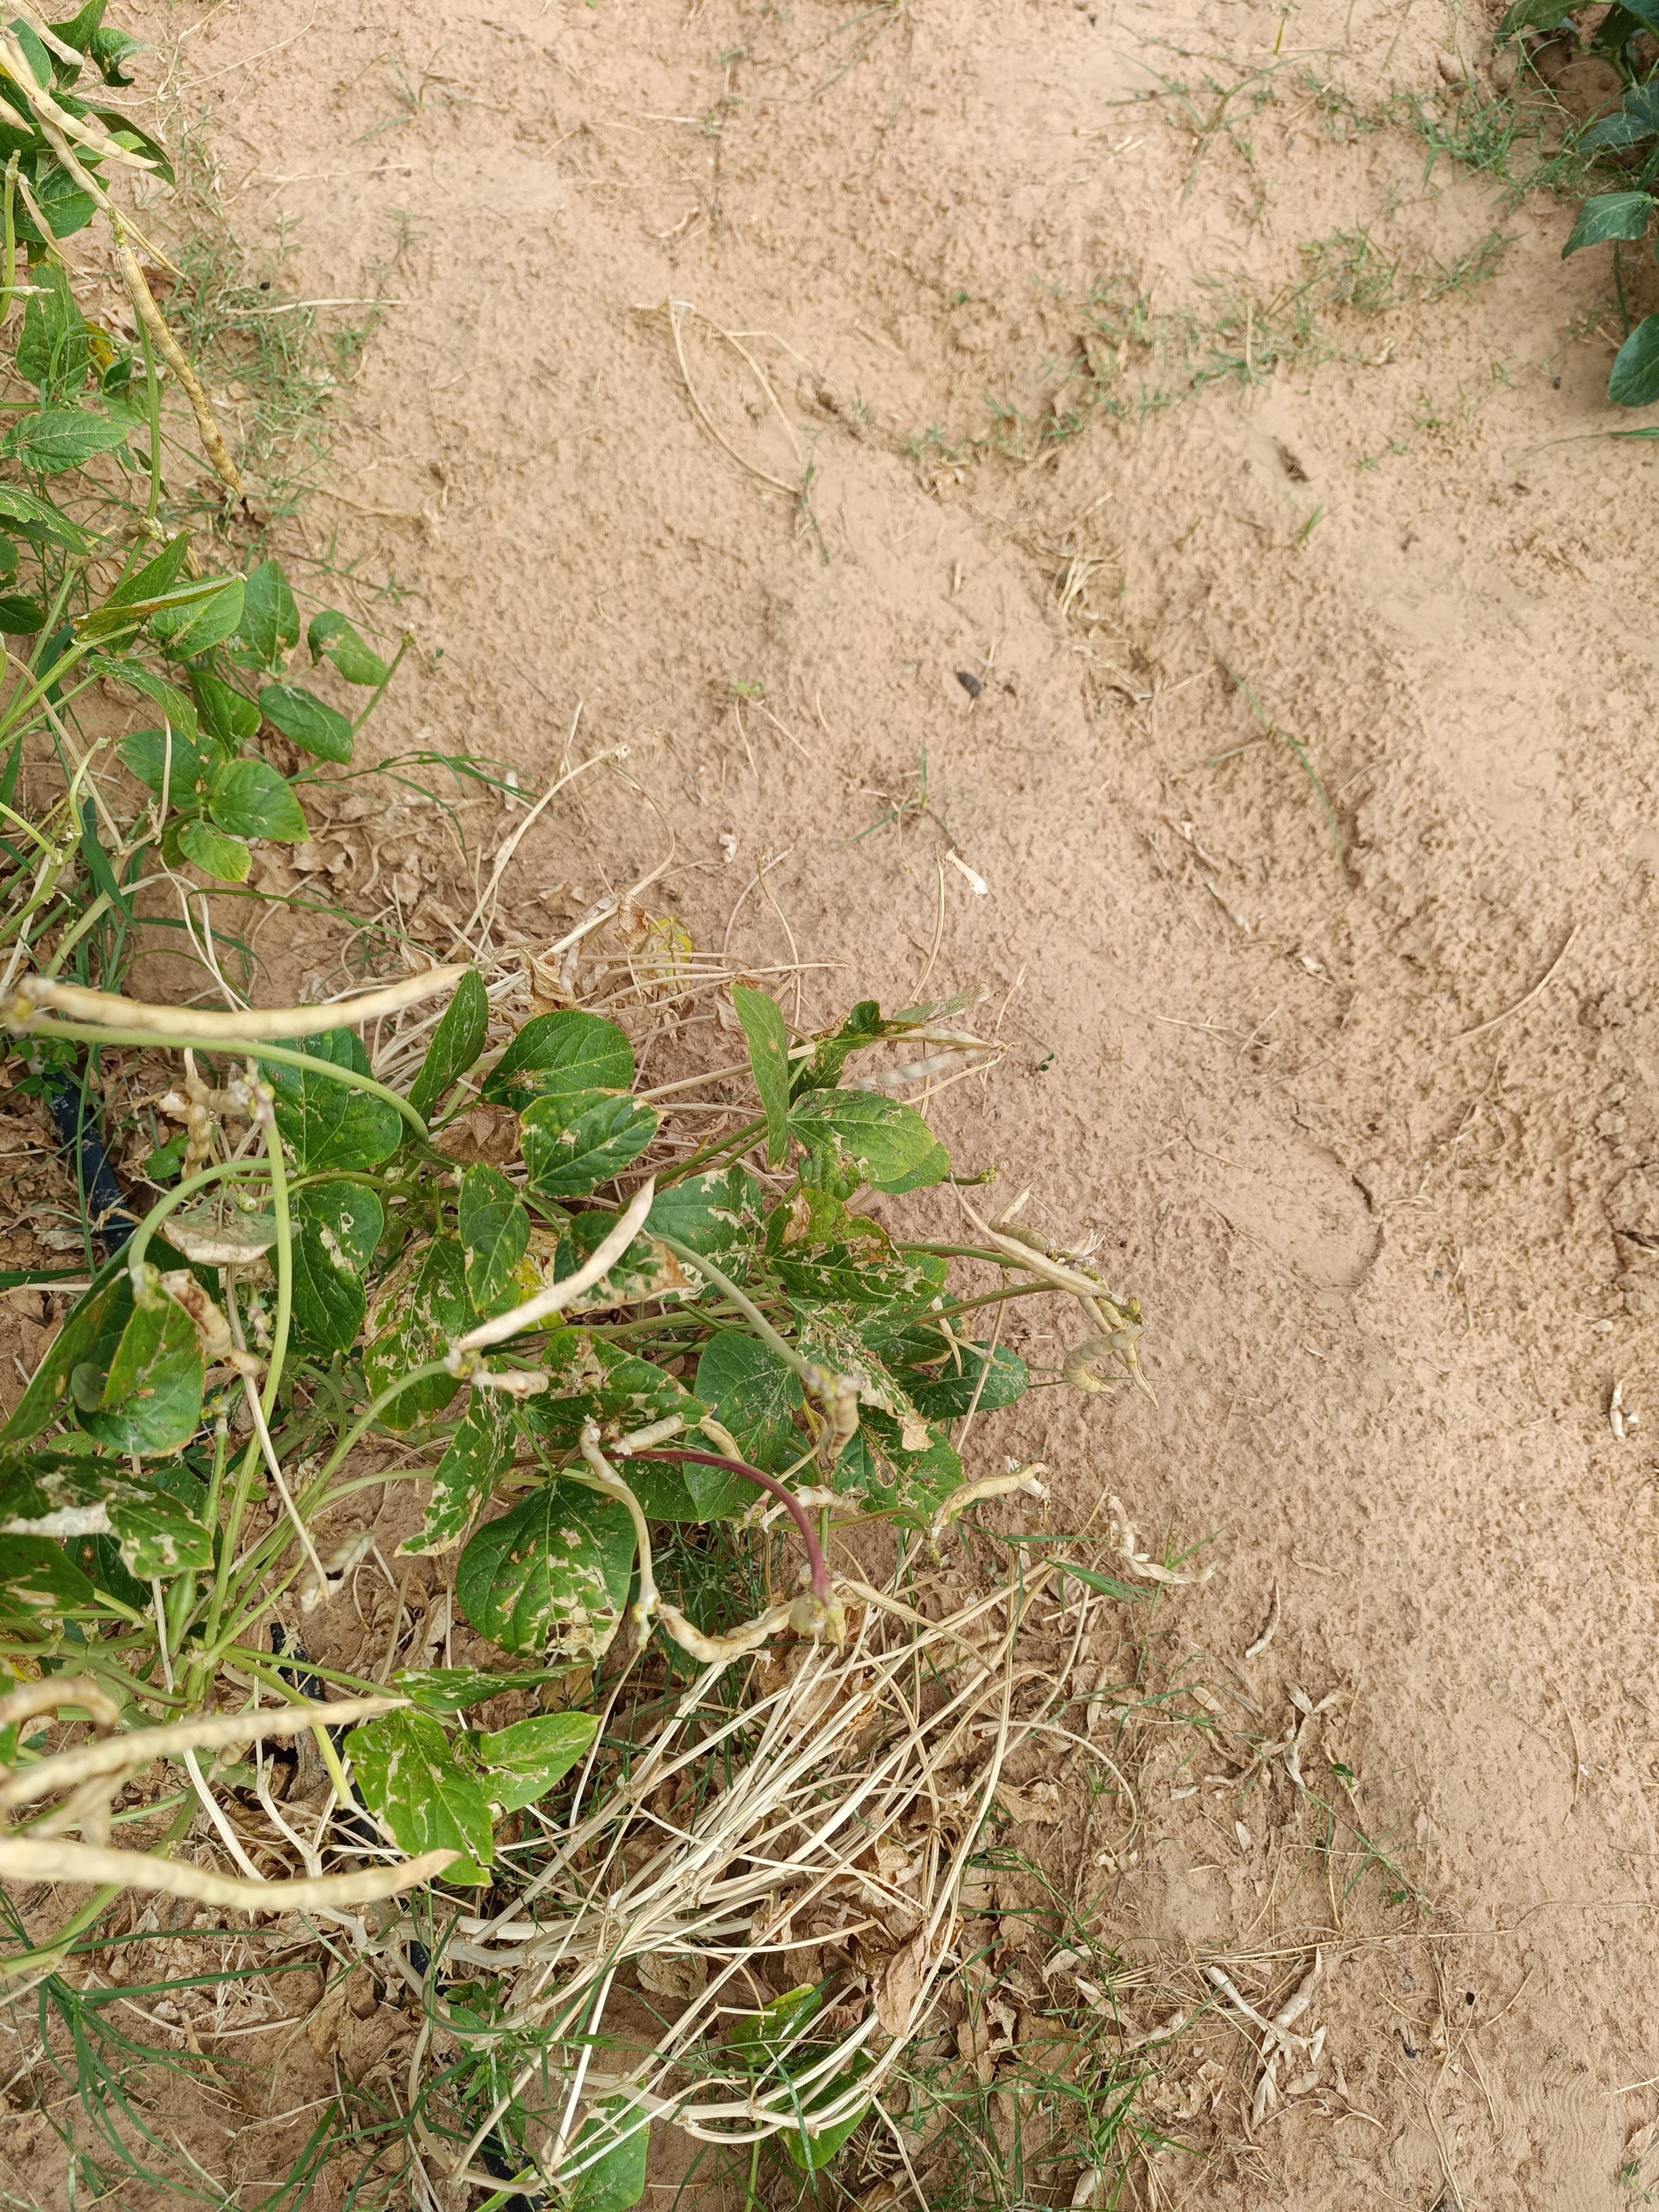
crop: cowpea
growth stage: development pod
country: Nigeria
